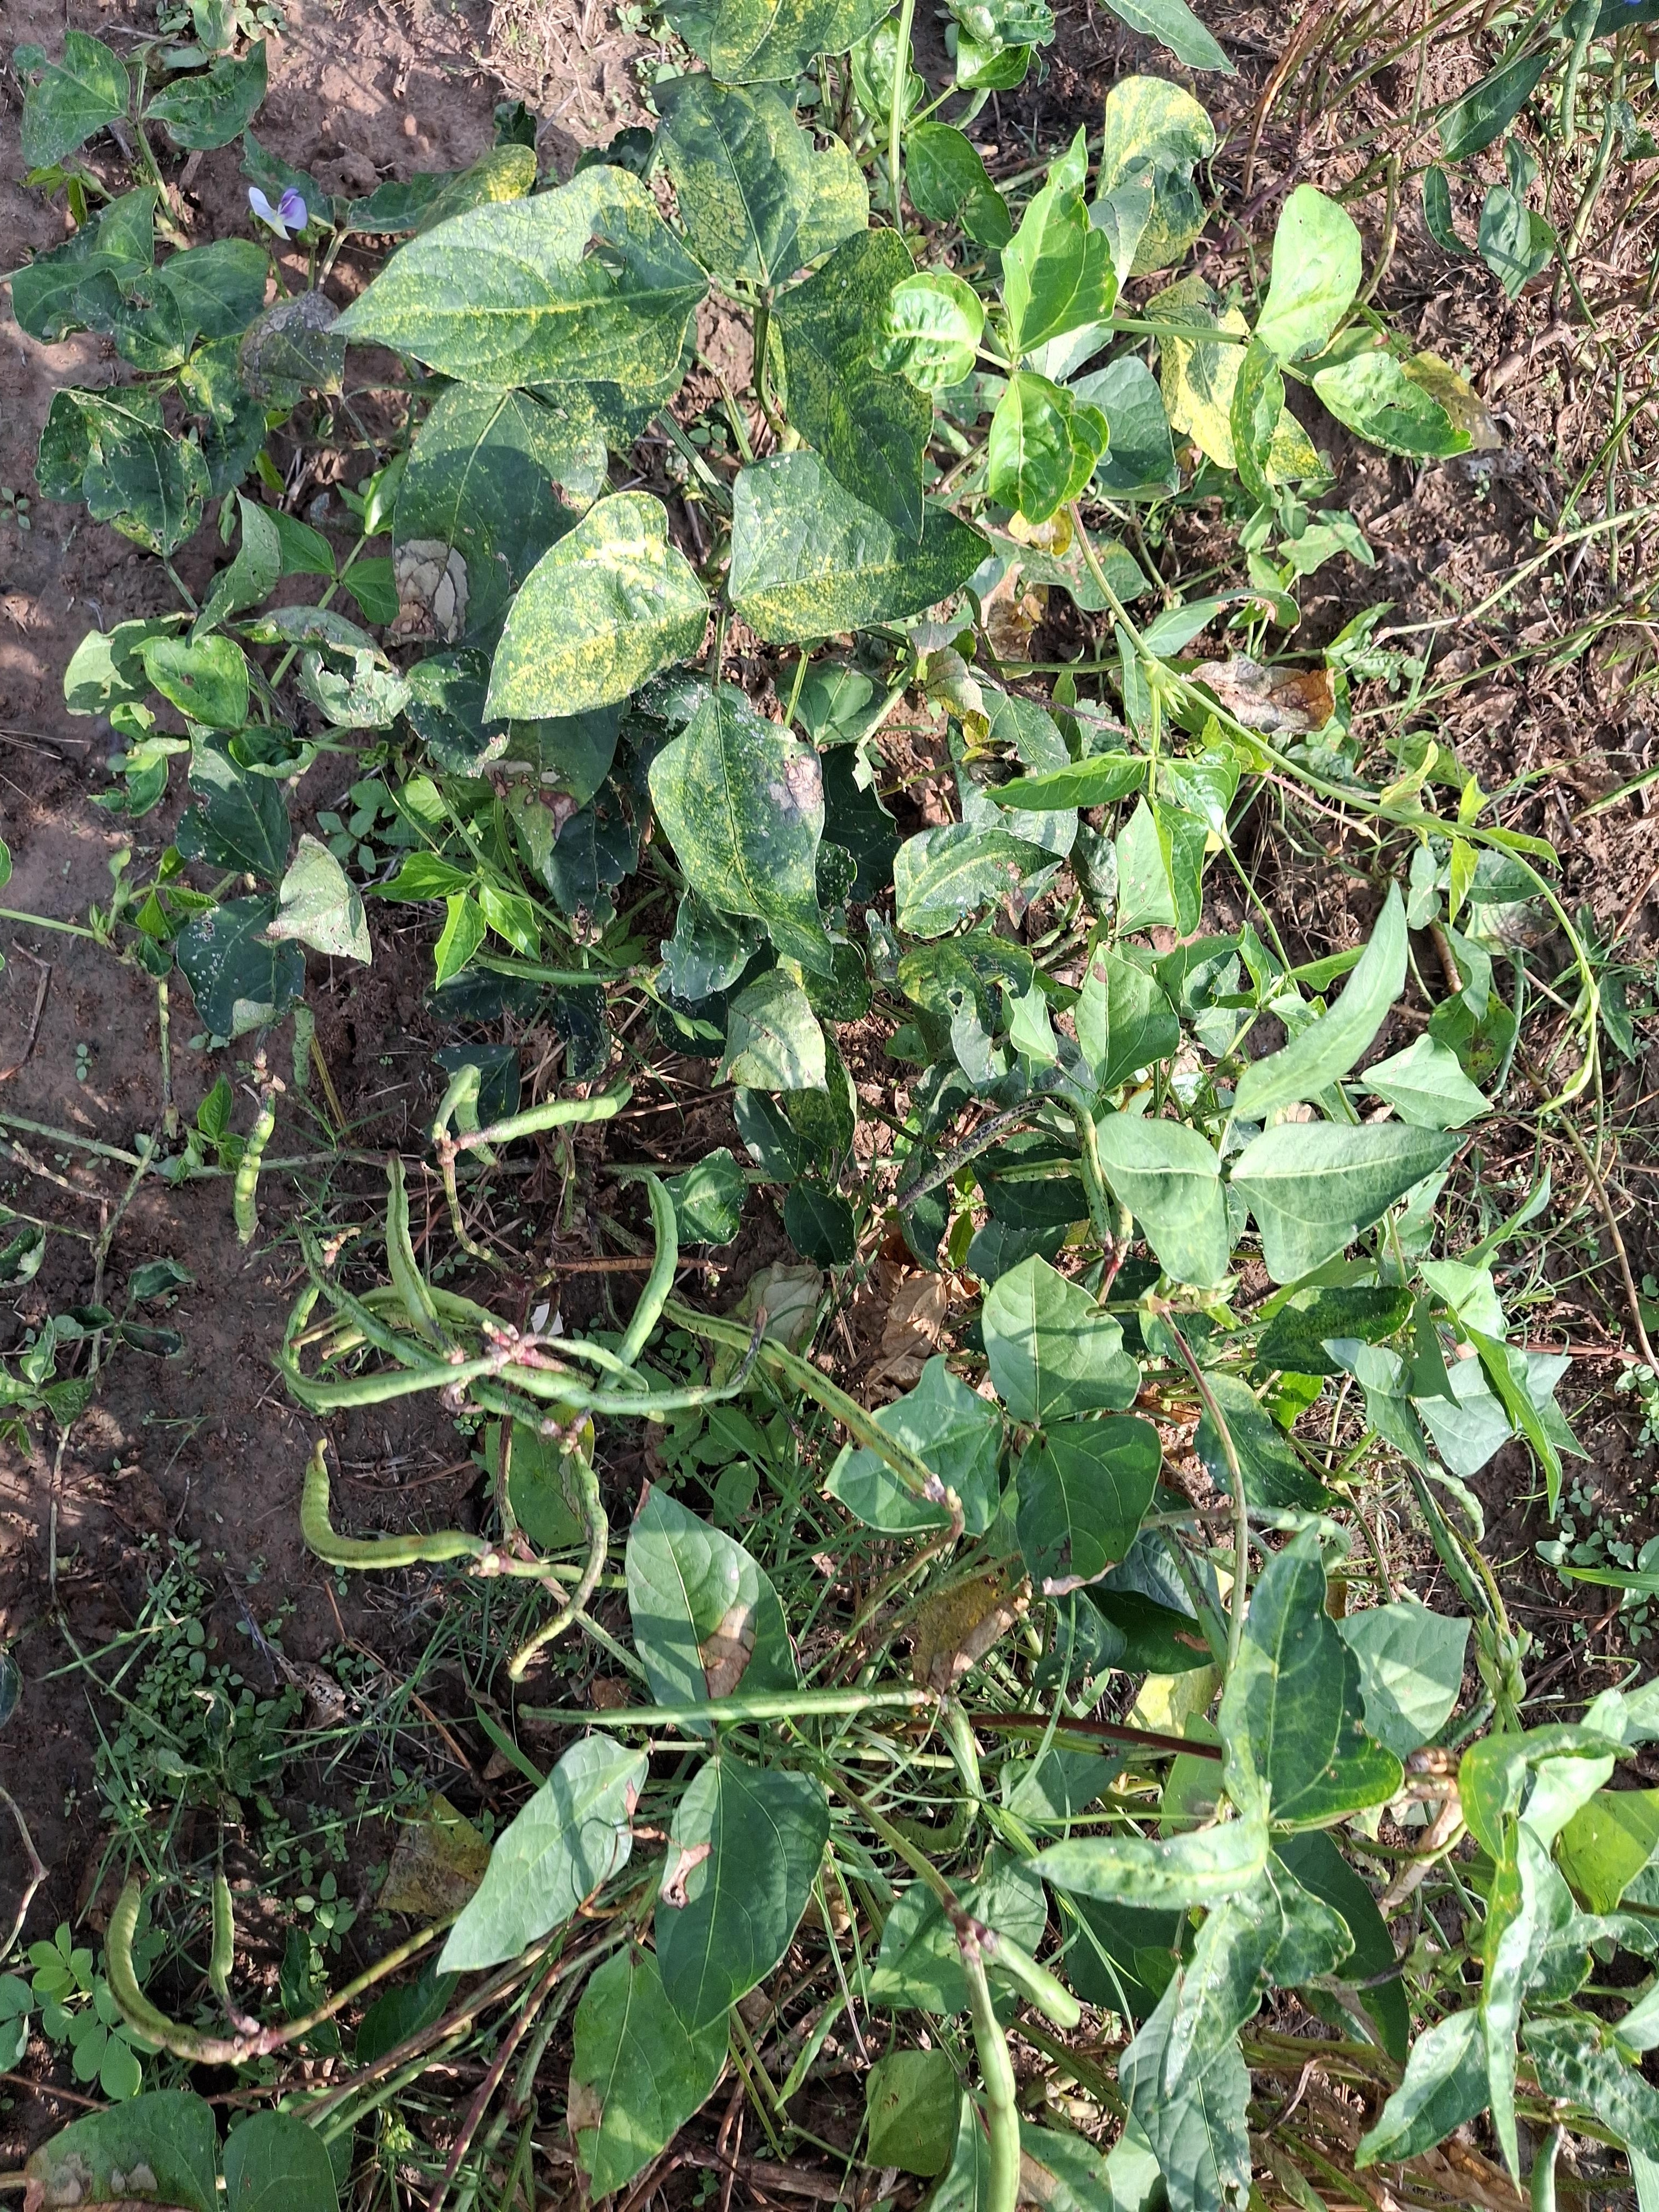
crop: cowpea
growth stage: development pod
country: Nigeria
